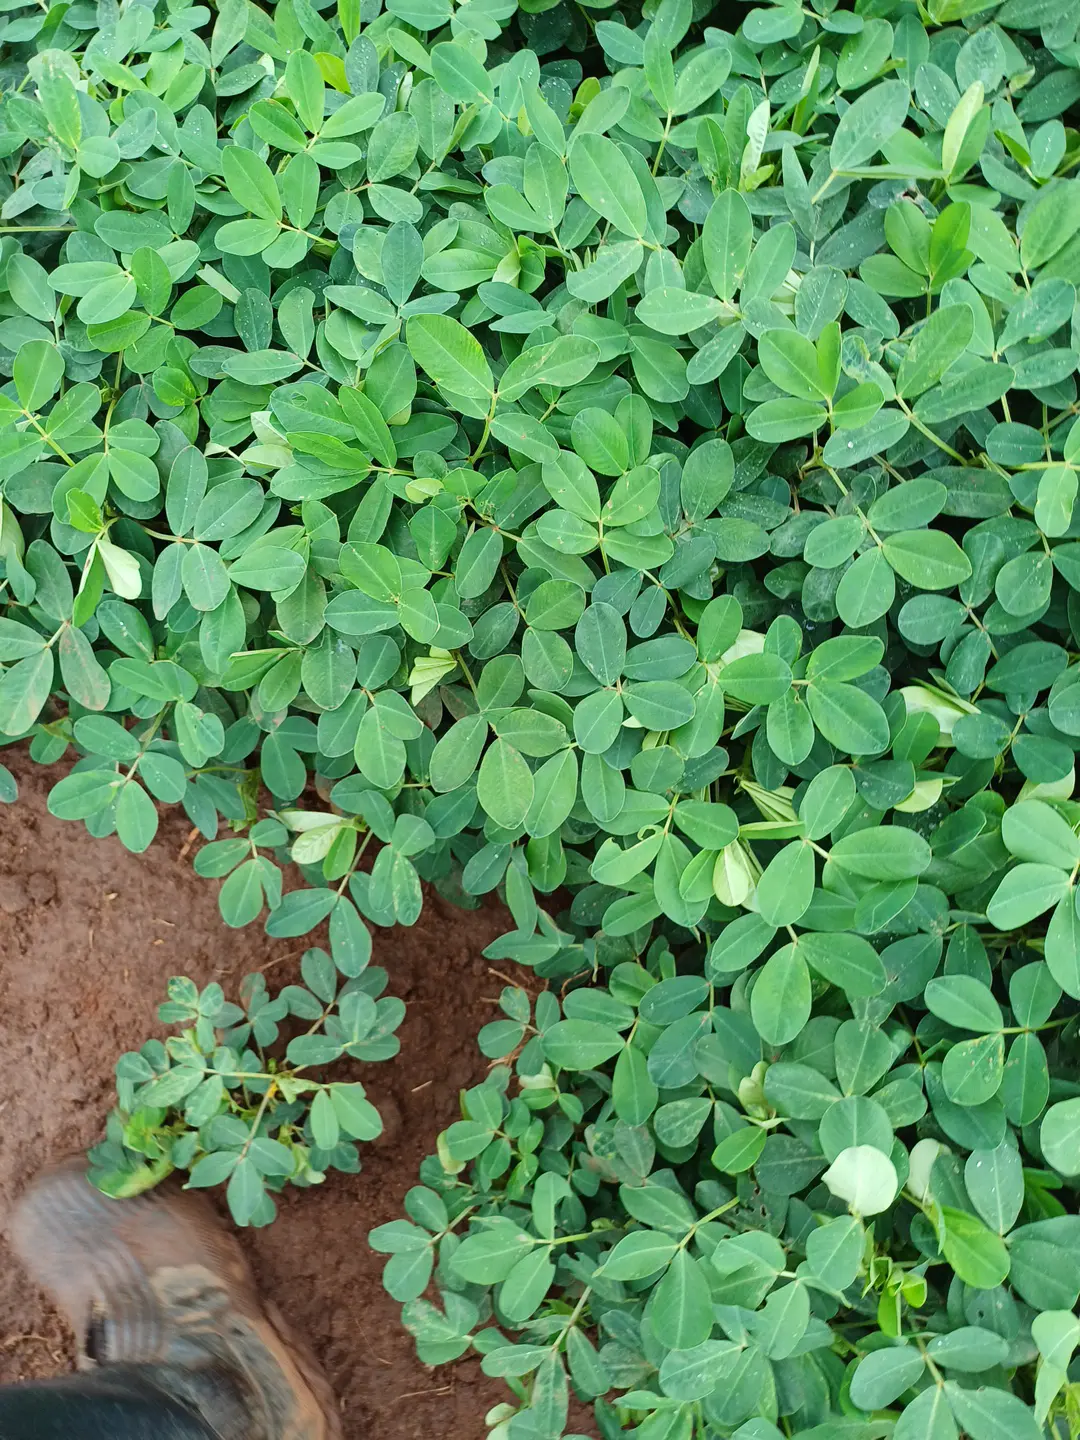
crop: groundnut
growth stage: flowering
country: Kenya
